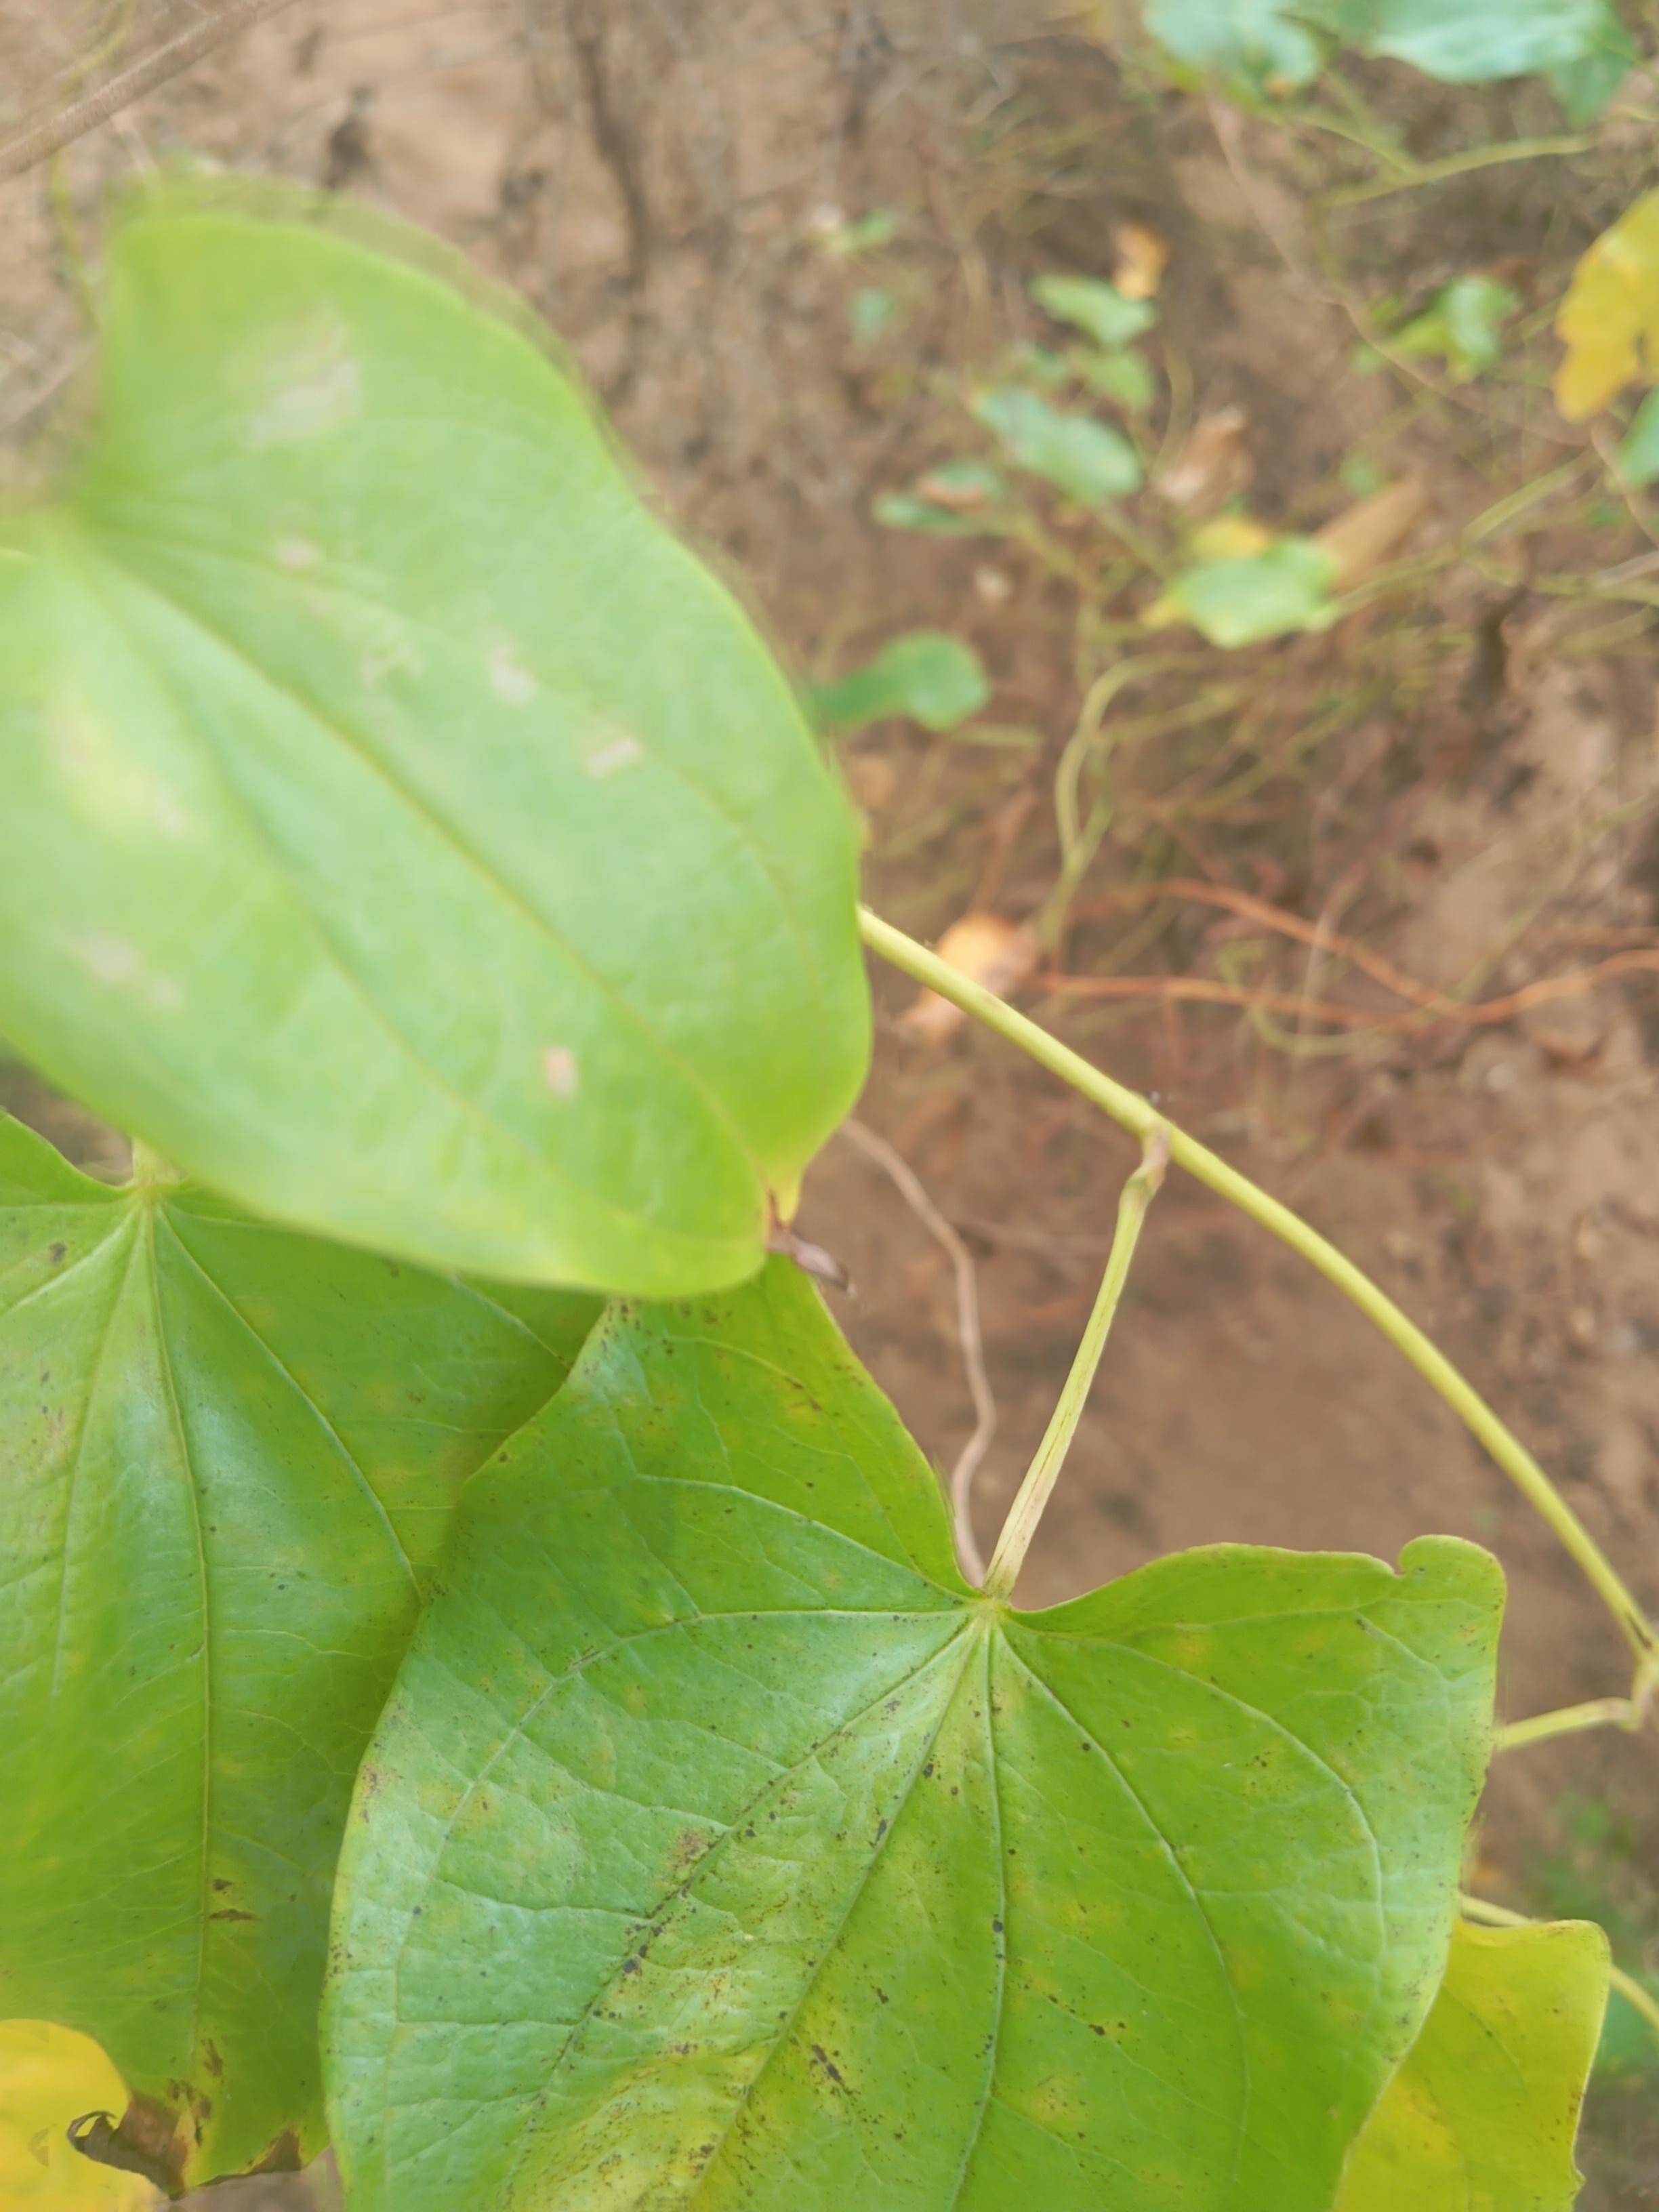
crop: yam
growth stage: maturity
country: Nigeria
